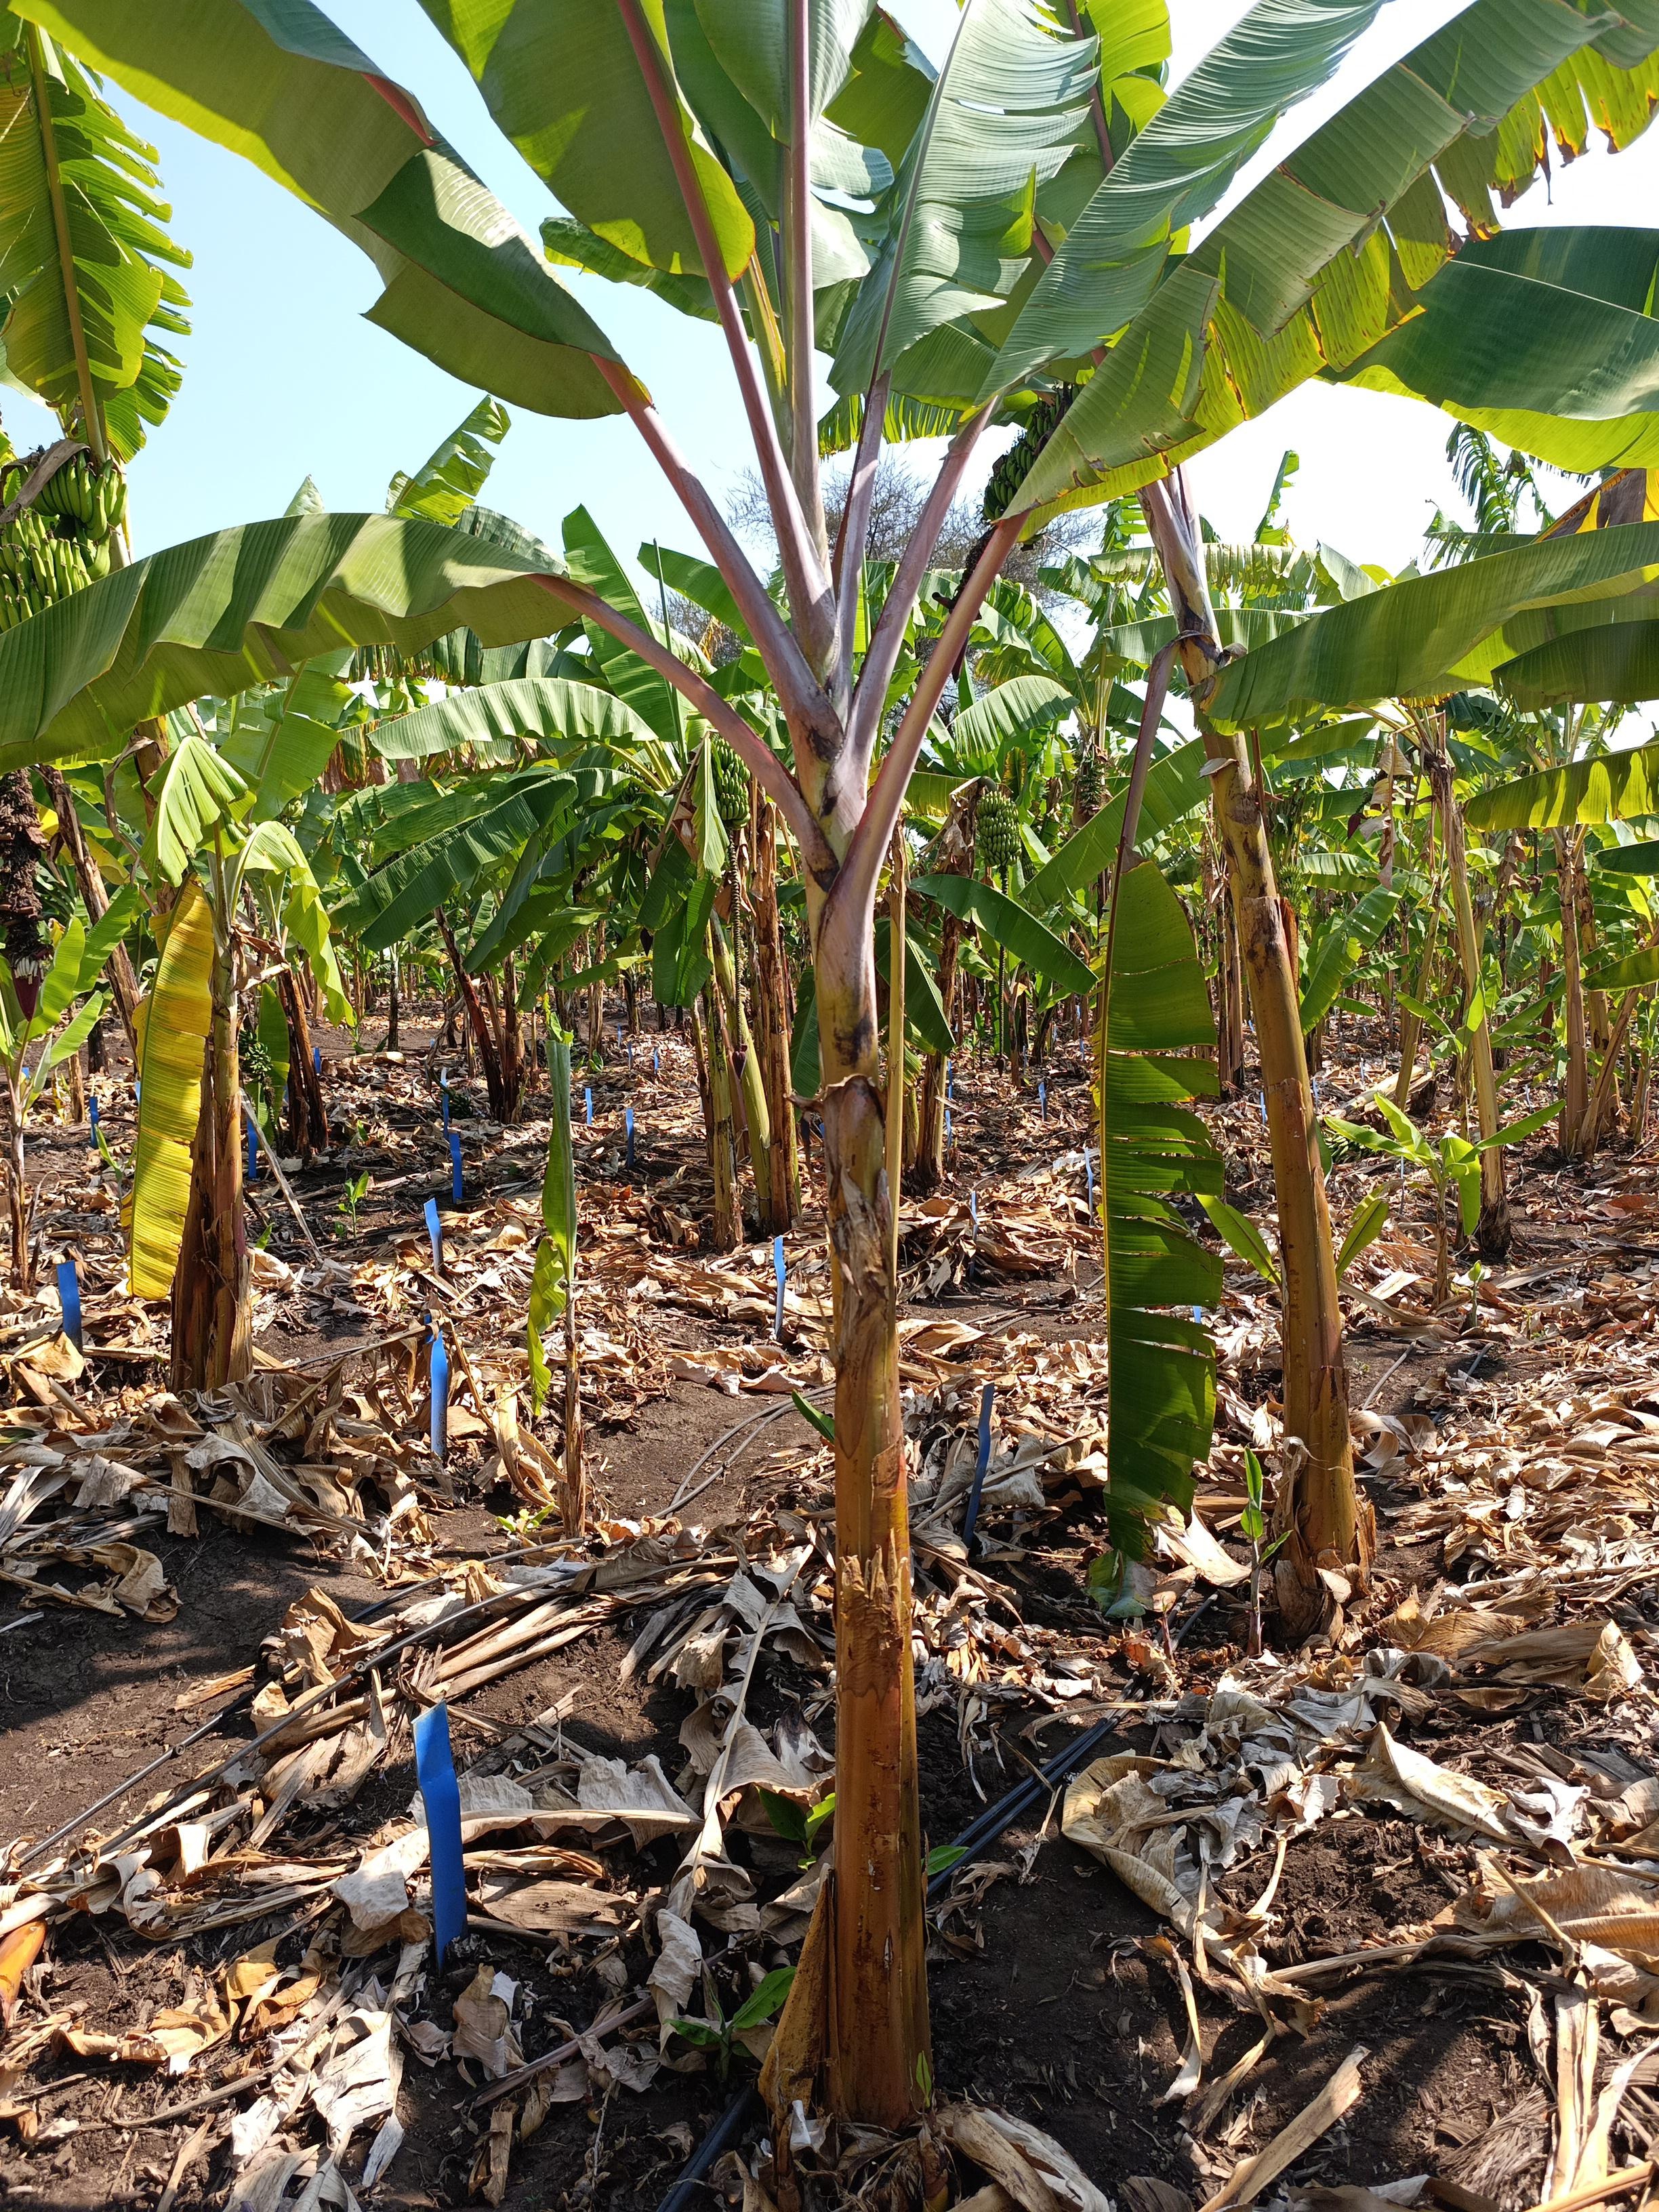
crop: banana
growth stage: vegetative
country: Tanzania
